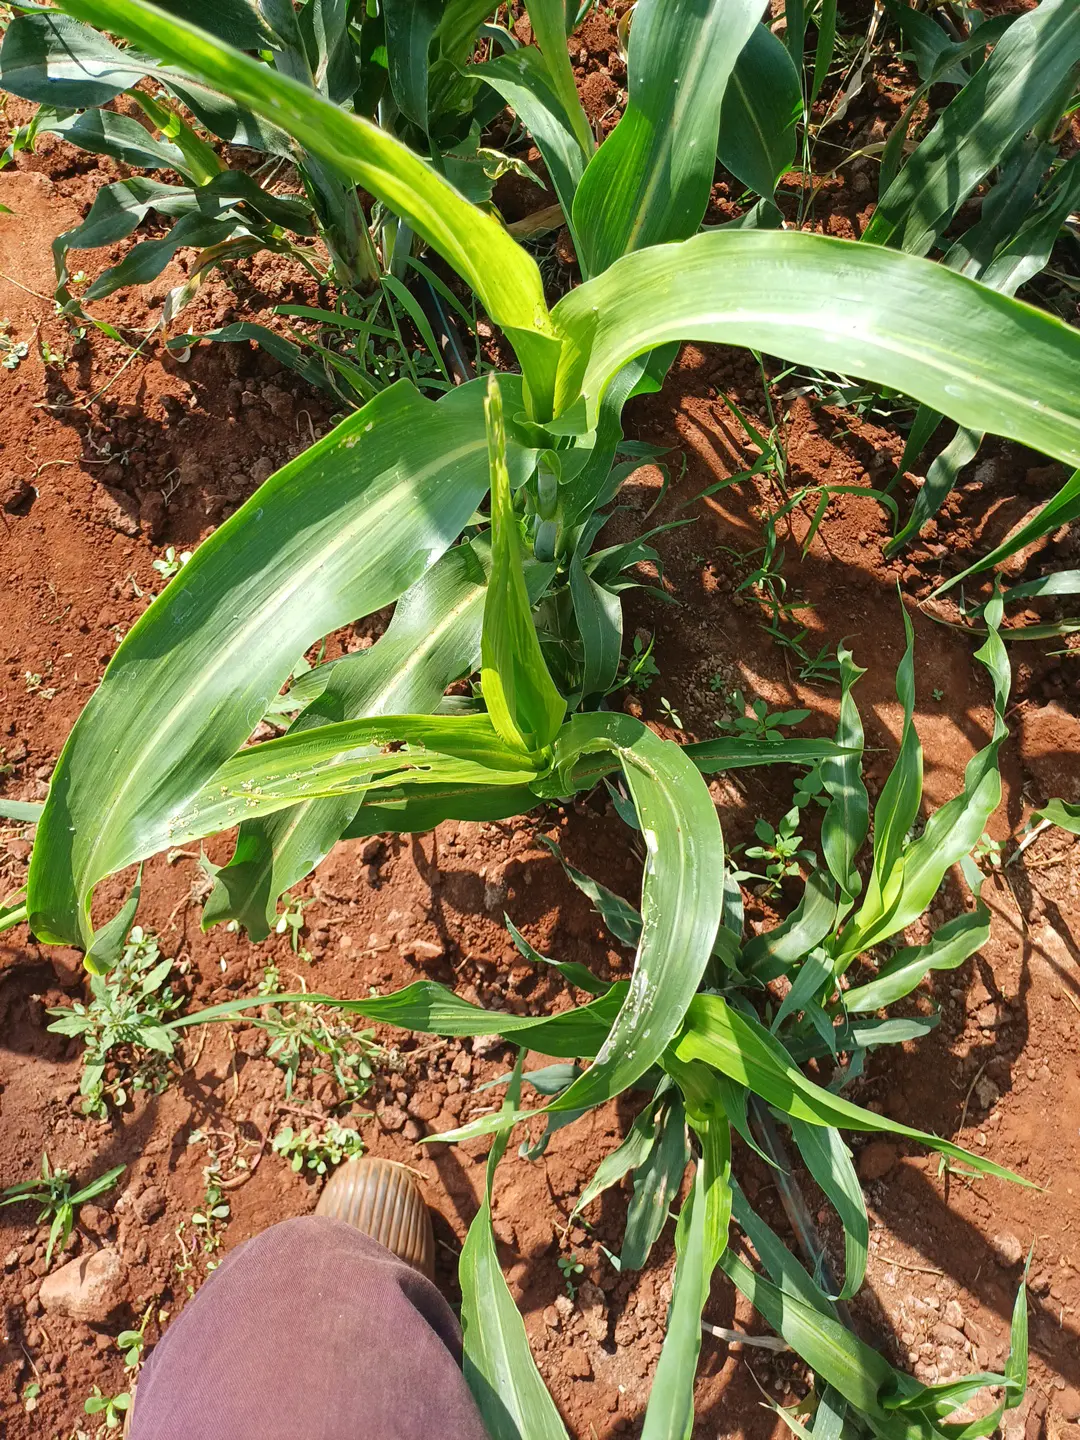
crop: sorghum
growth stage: vegetative
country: Kenya
